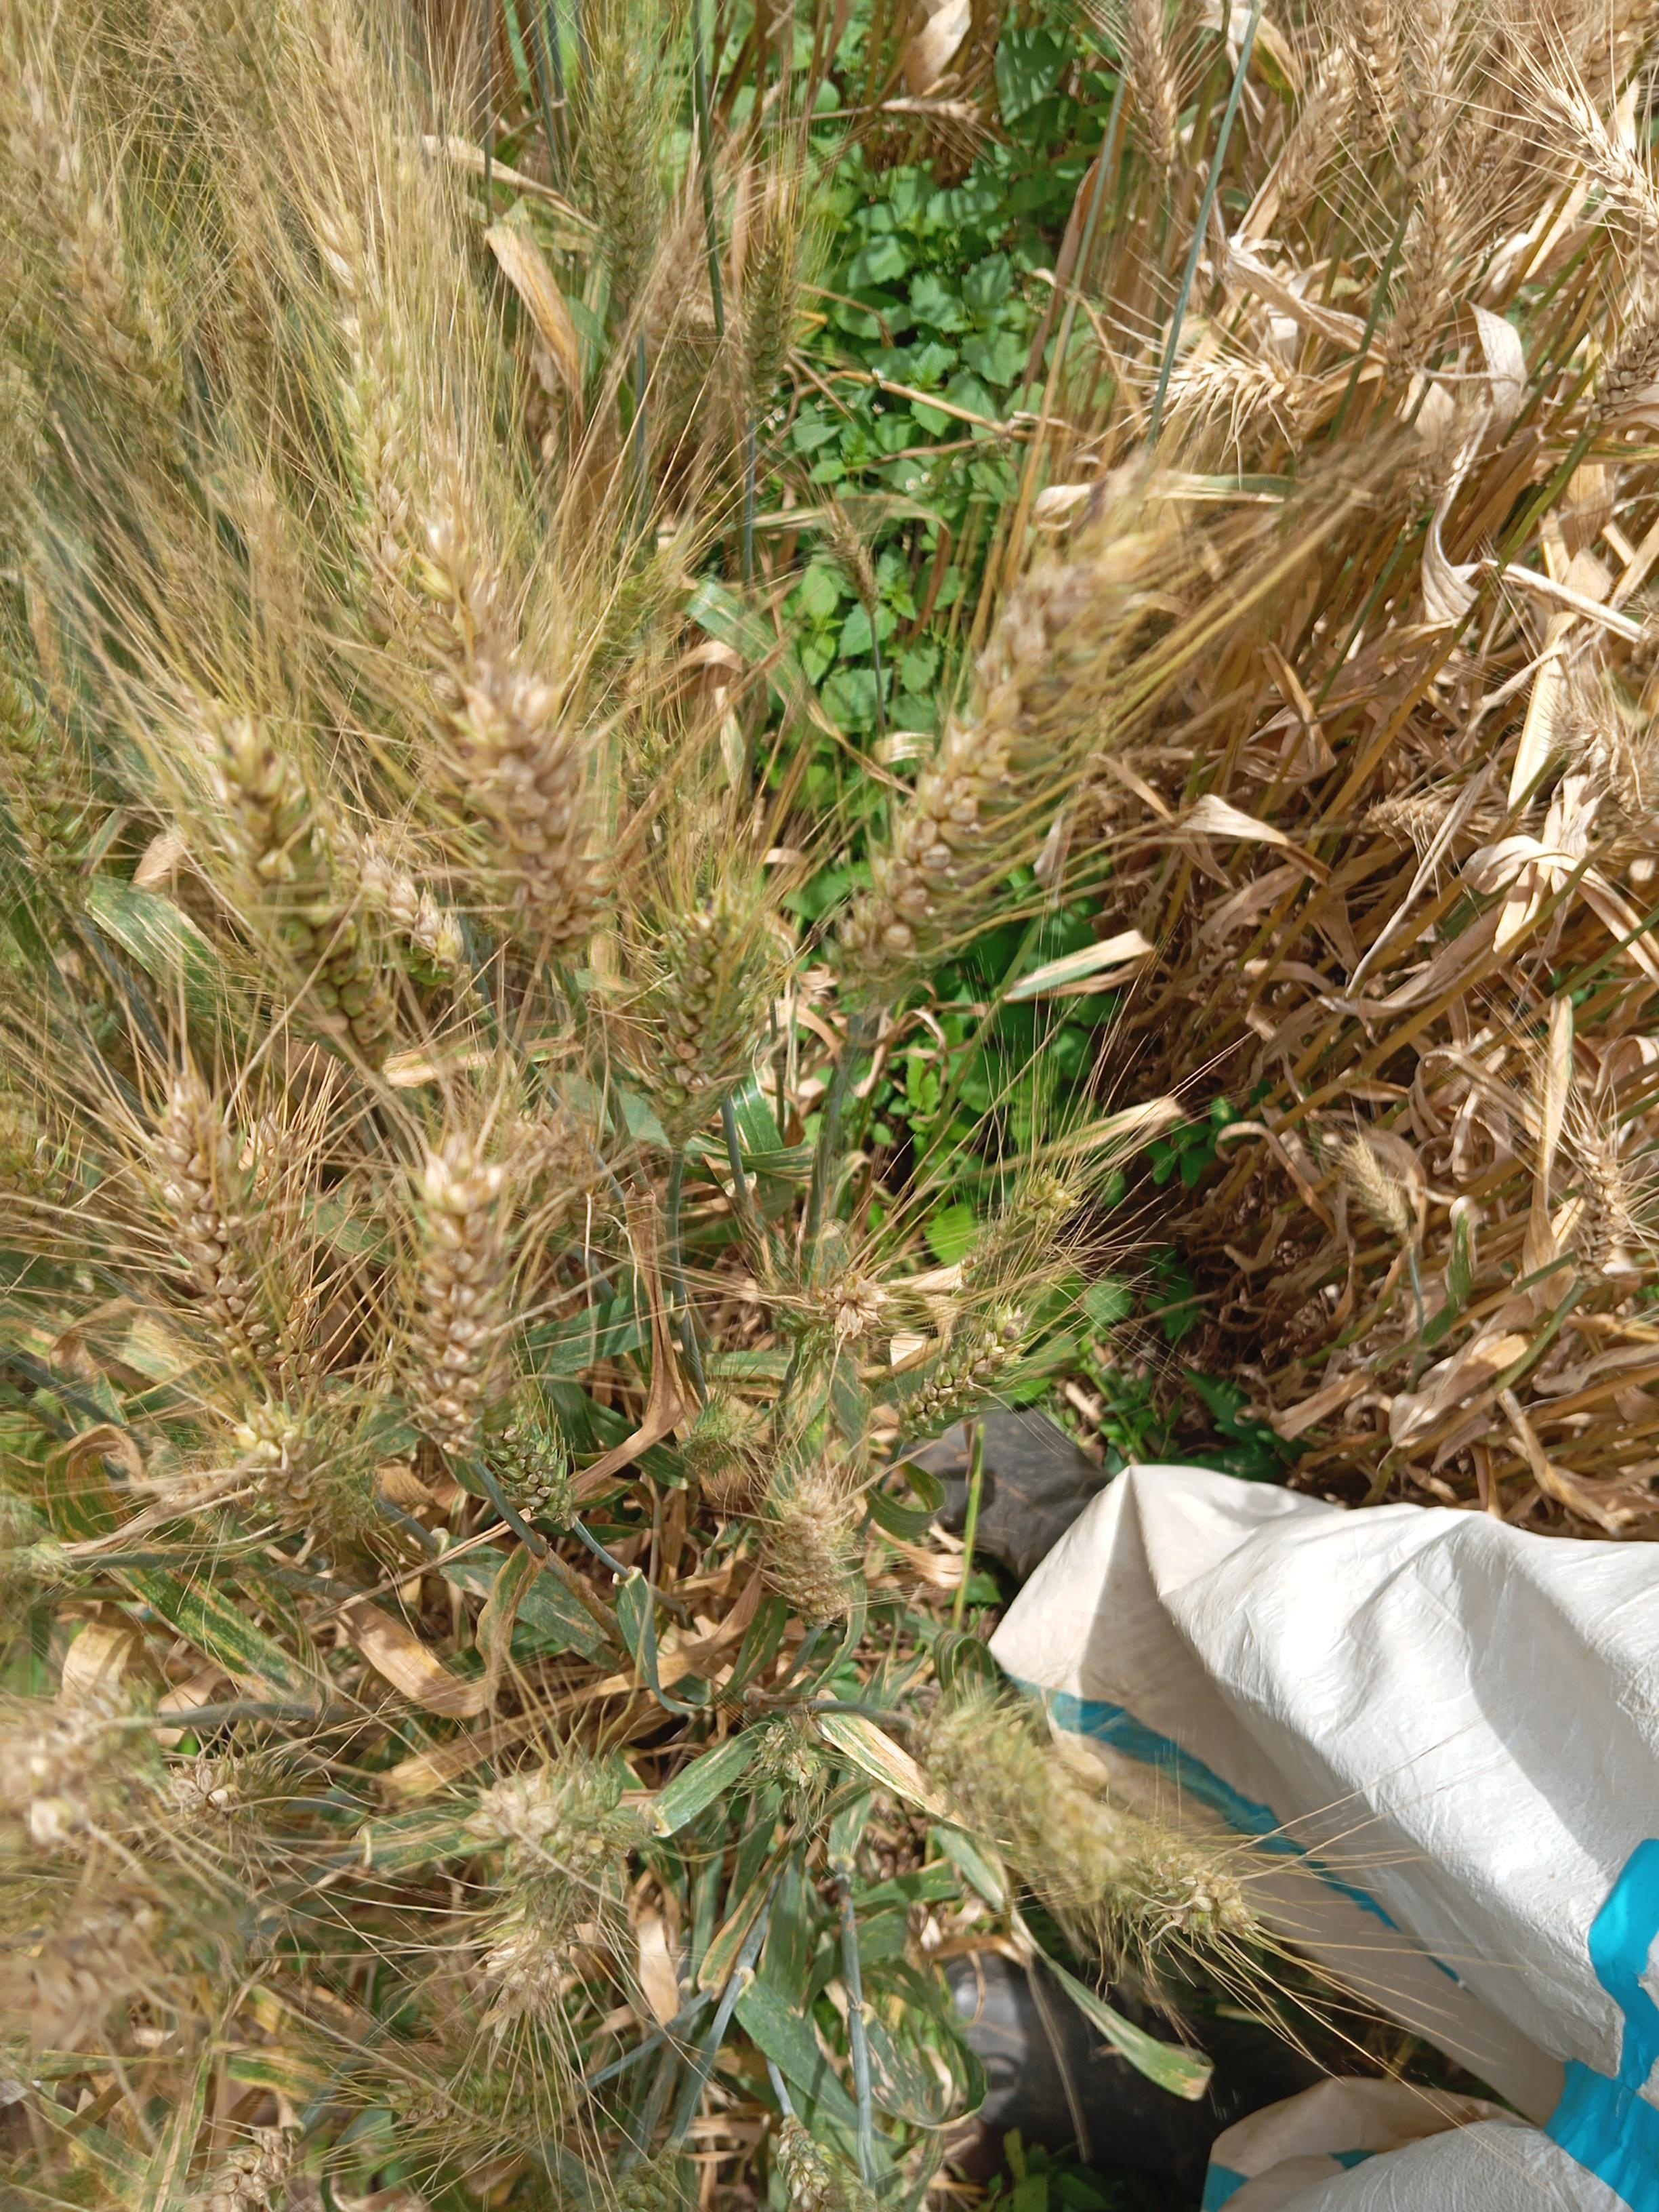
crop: wheat
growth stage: maturity
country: Kenya
